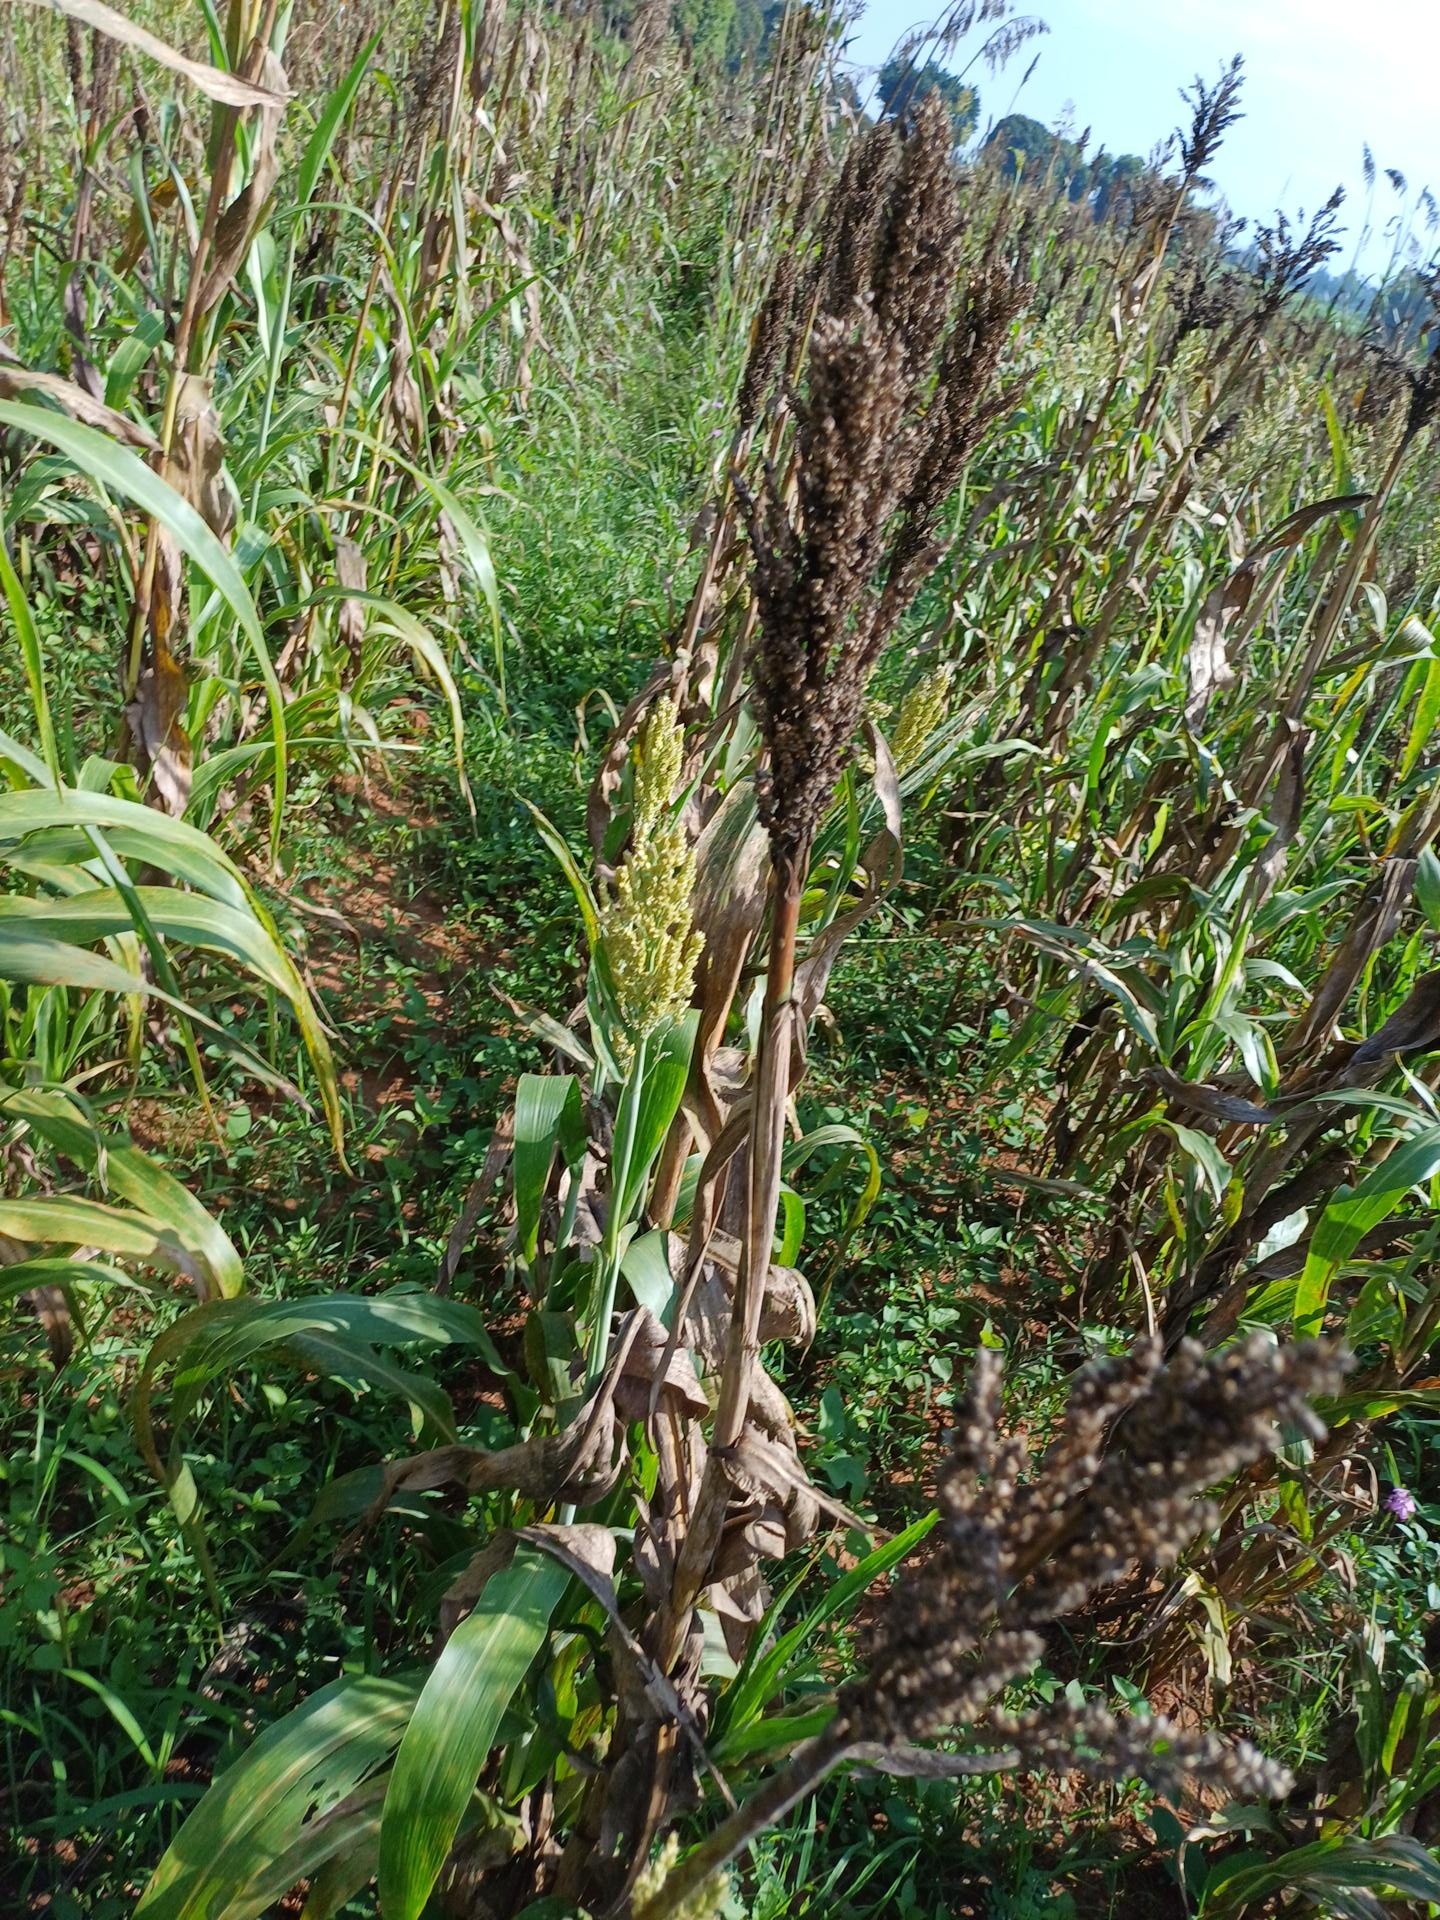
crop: sorghum
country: Kenya
